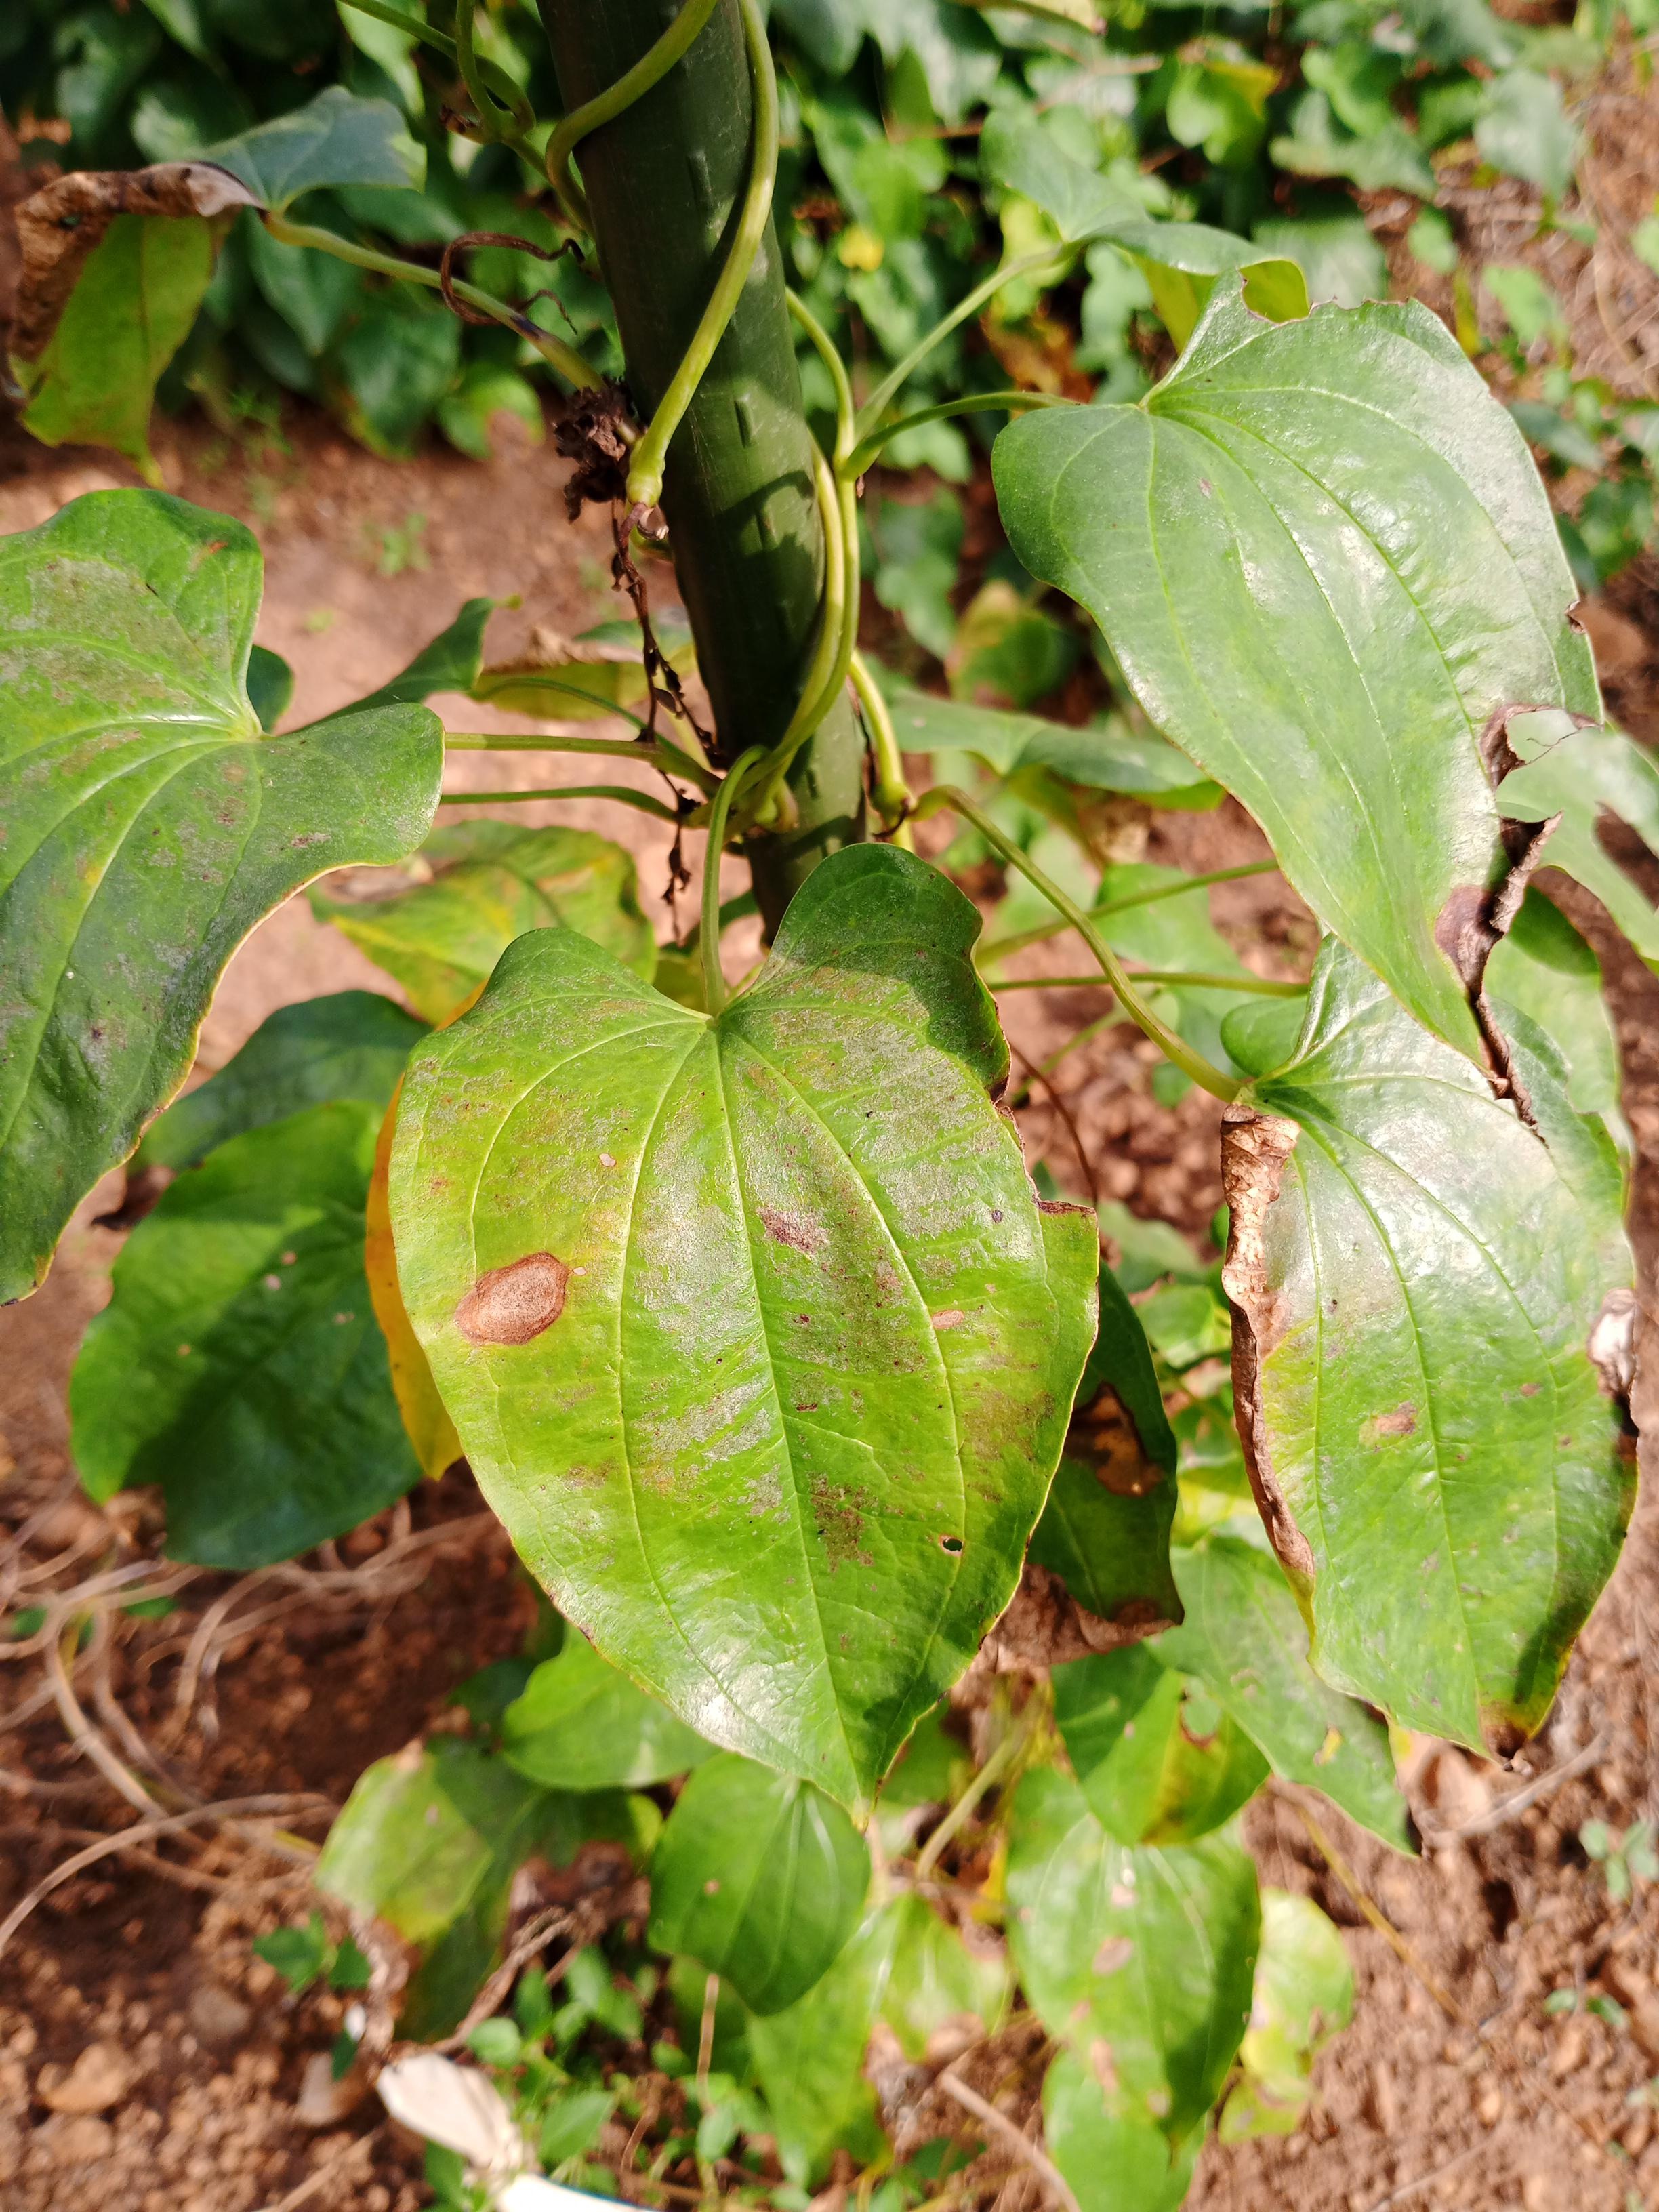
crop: yam
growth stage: vegetative
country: Nigeria
